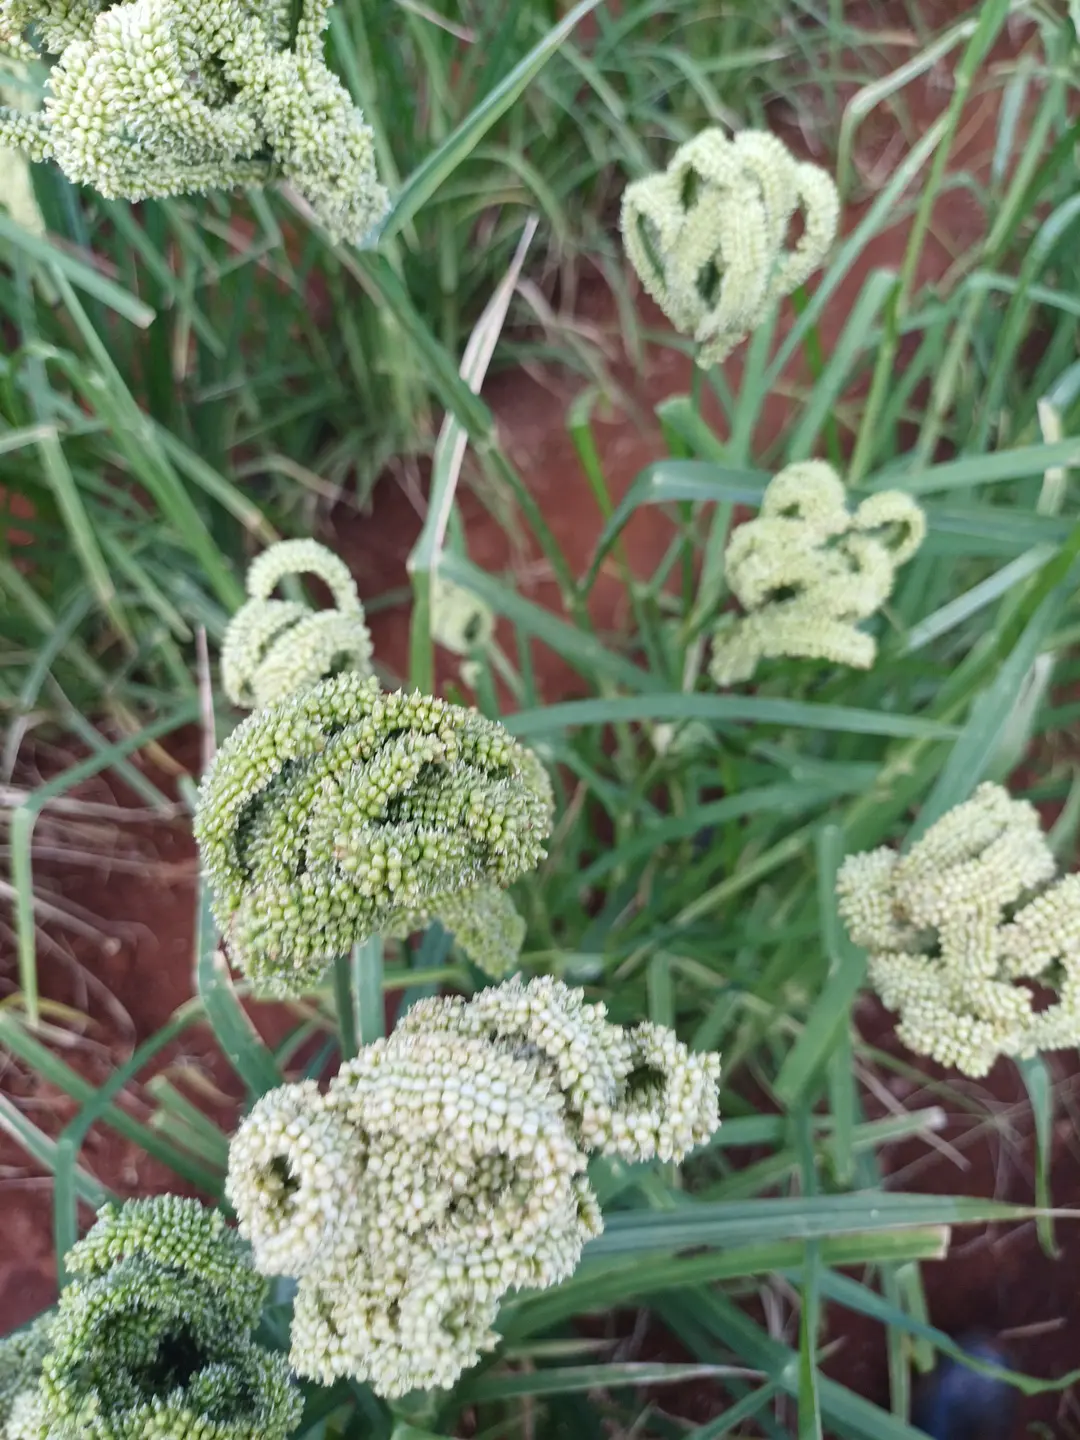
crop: finger millet
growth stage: filling grain
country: Kenya
